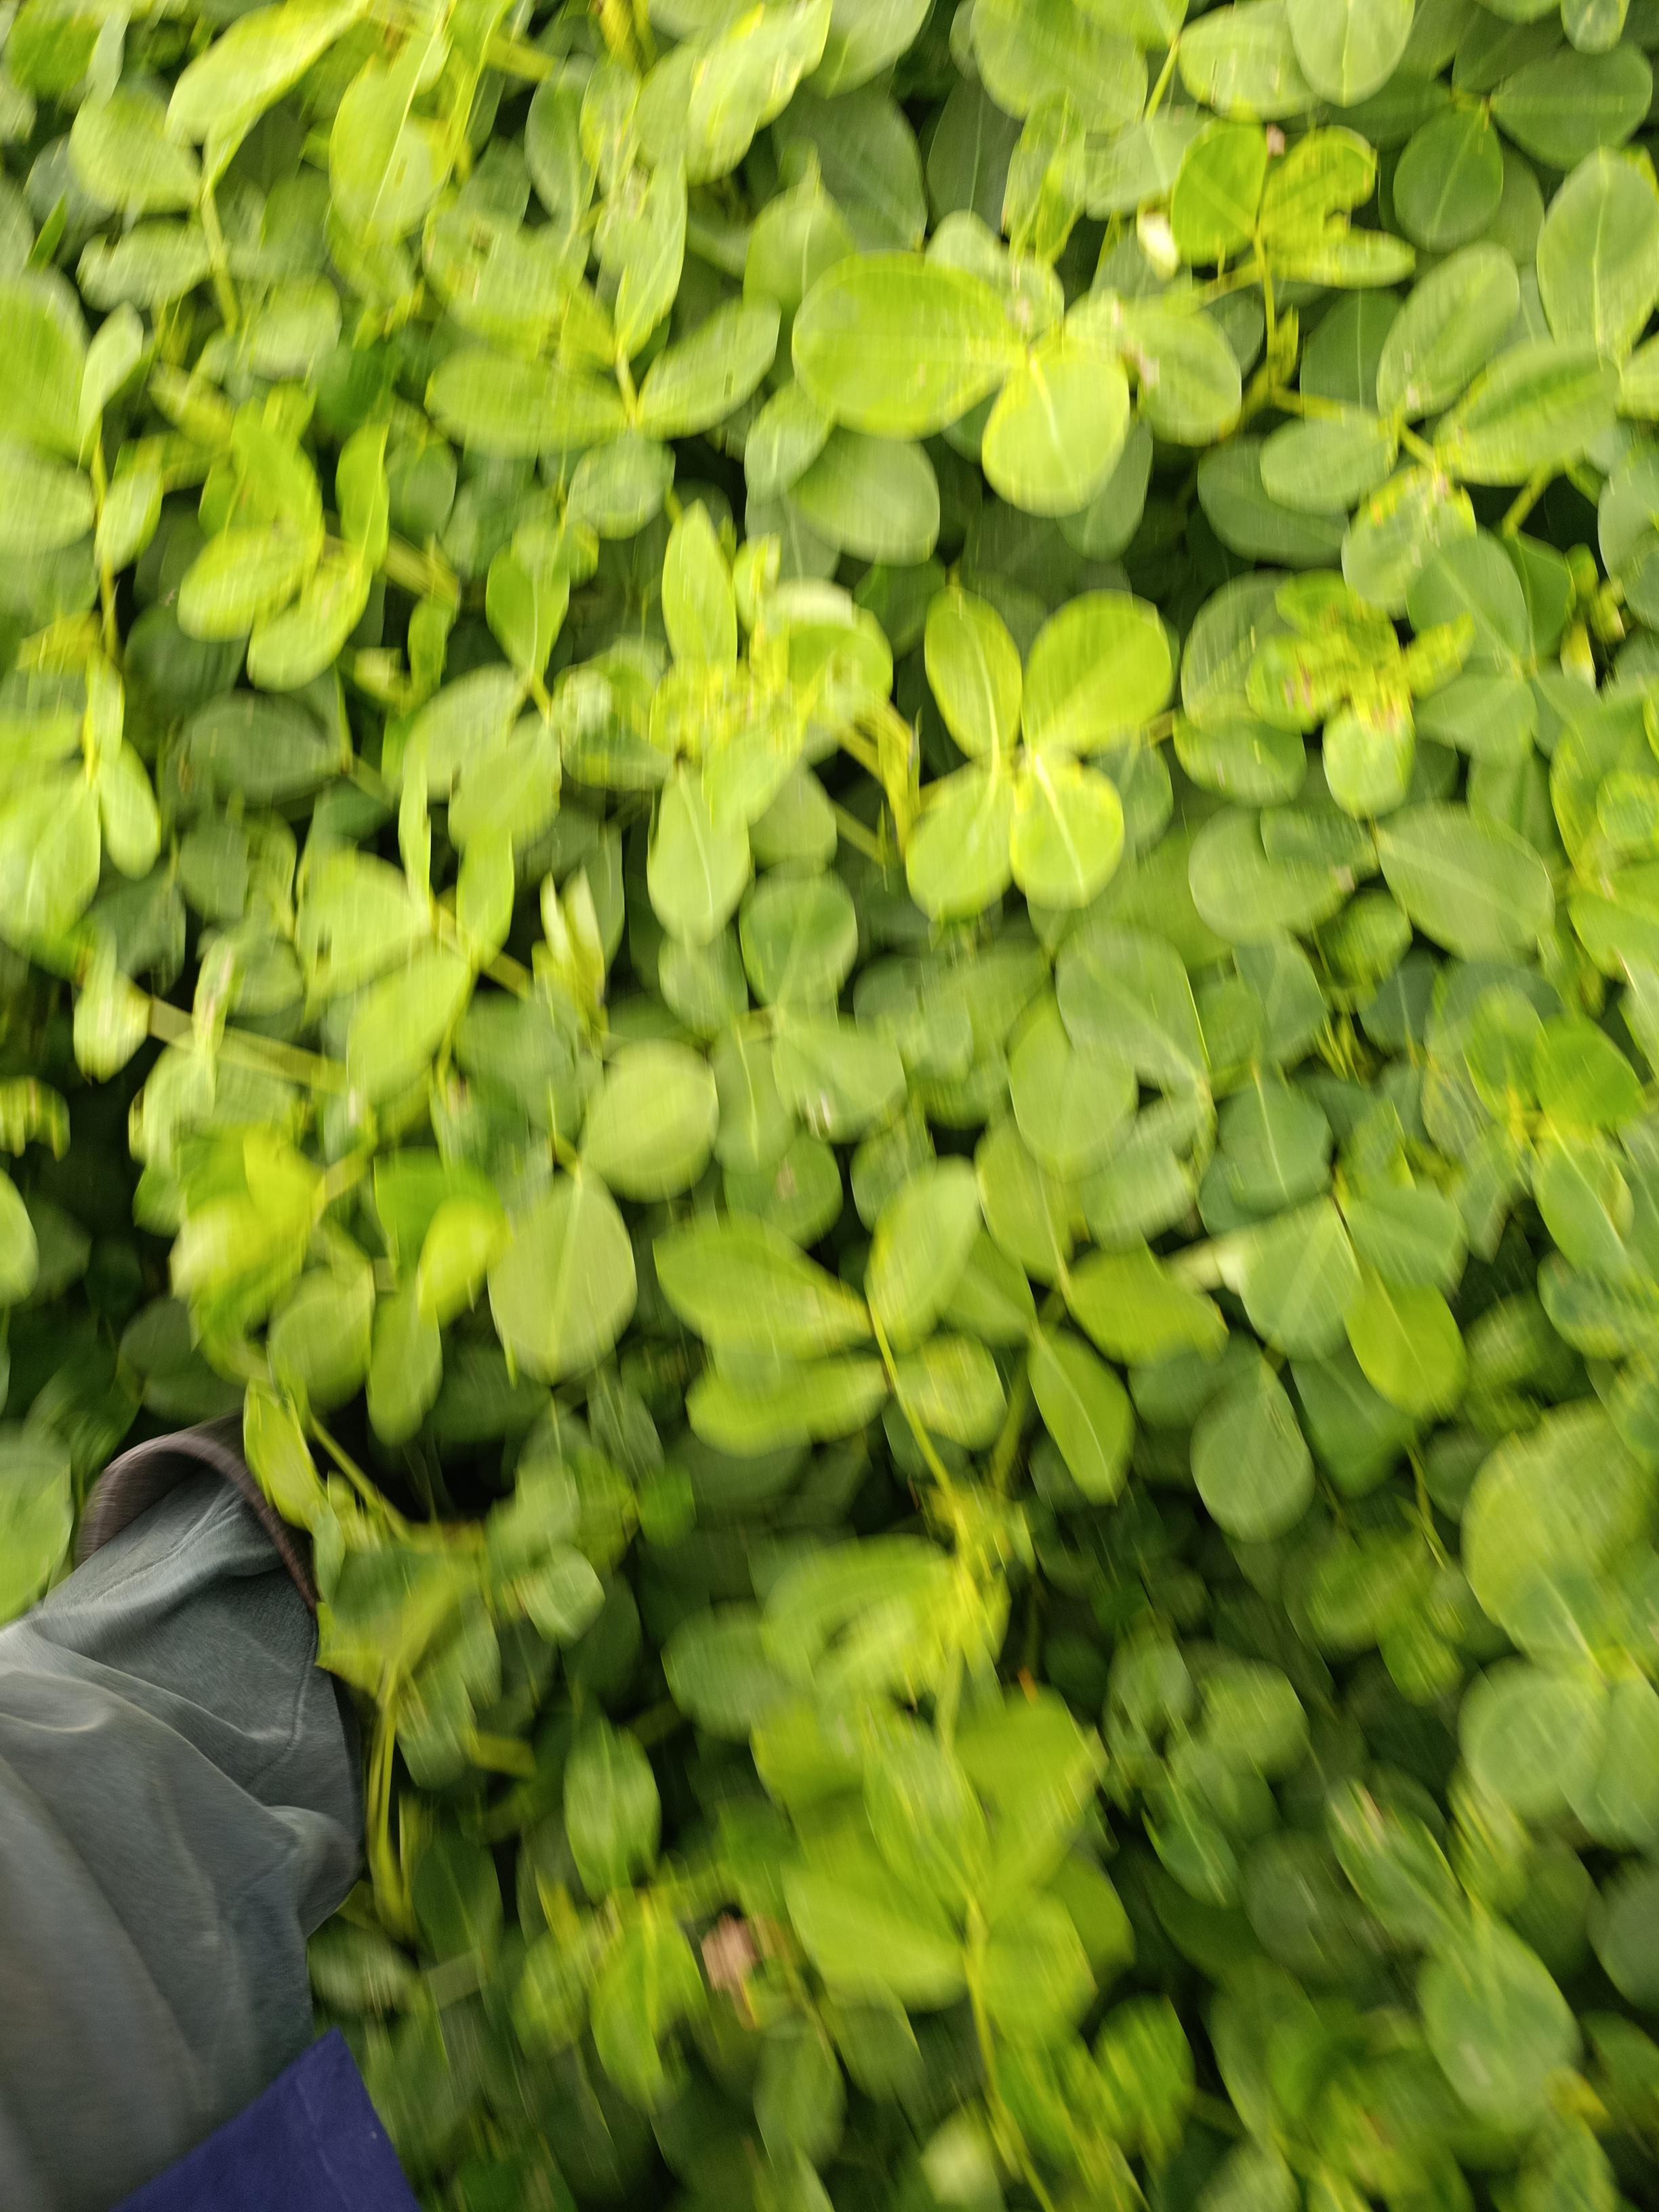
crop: groundnut
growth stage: pegging
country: Kenya
